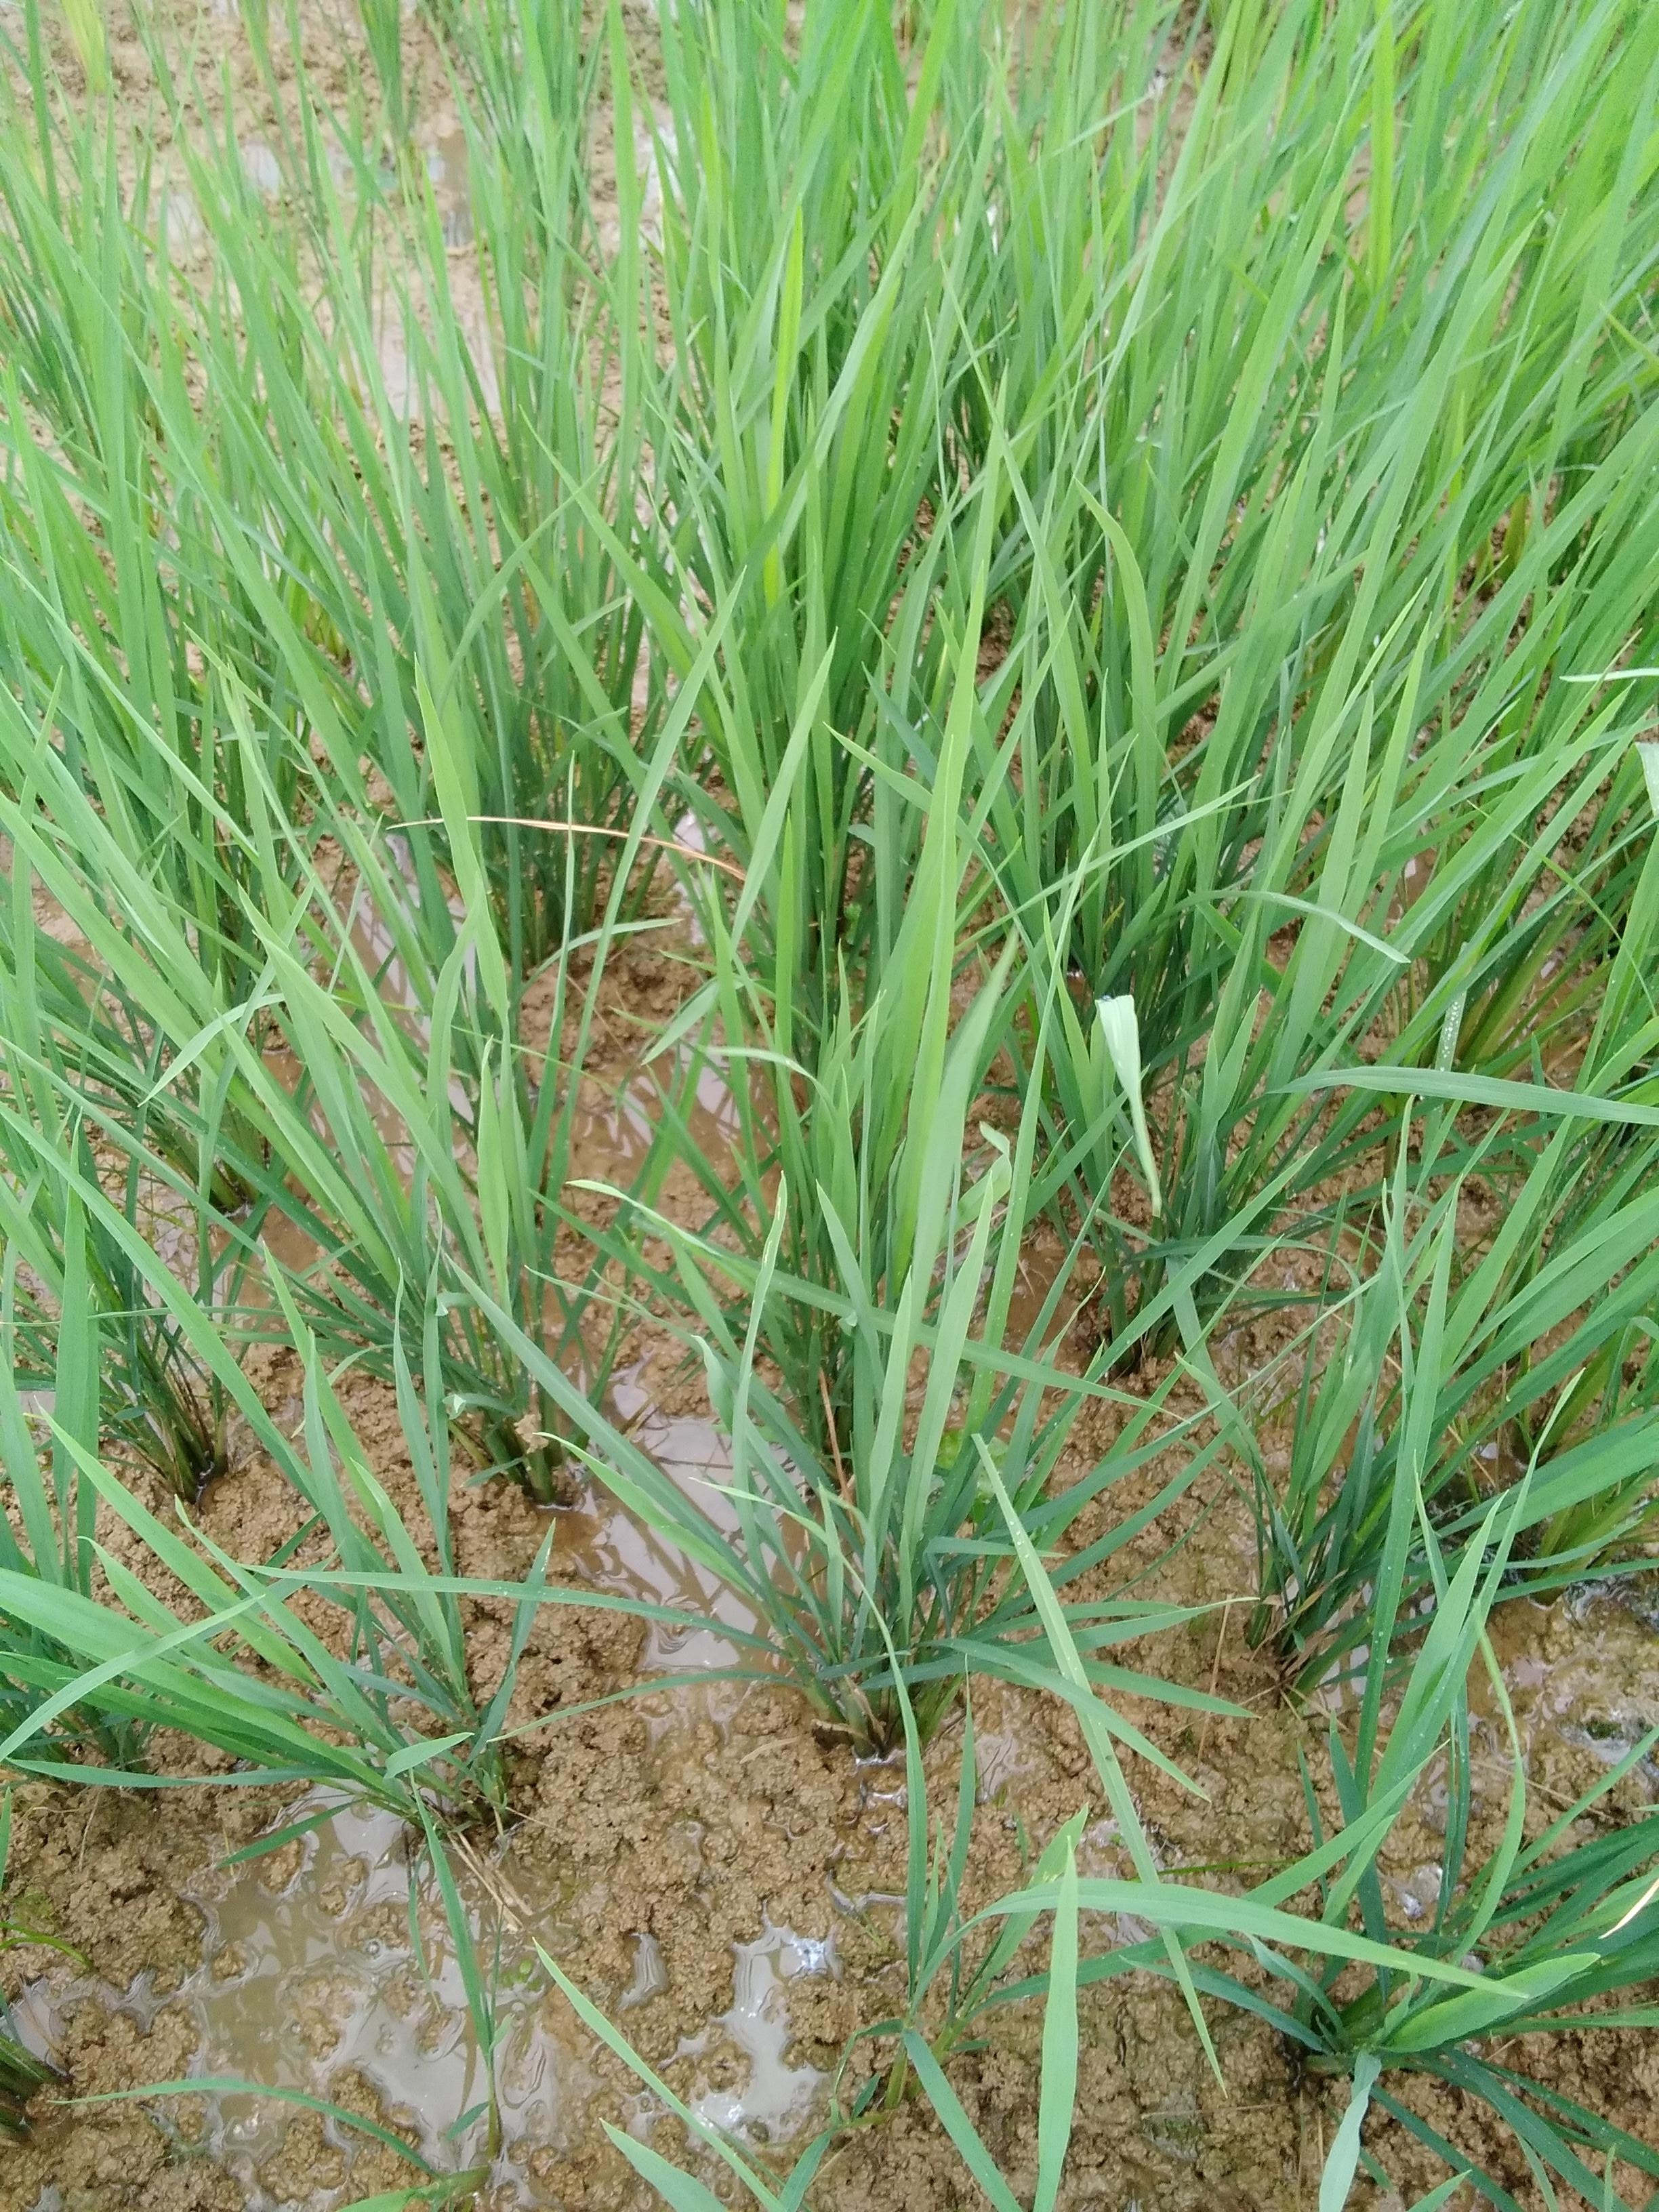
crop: rice
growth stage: vegetative
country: Nigeria
